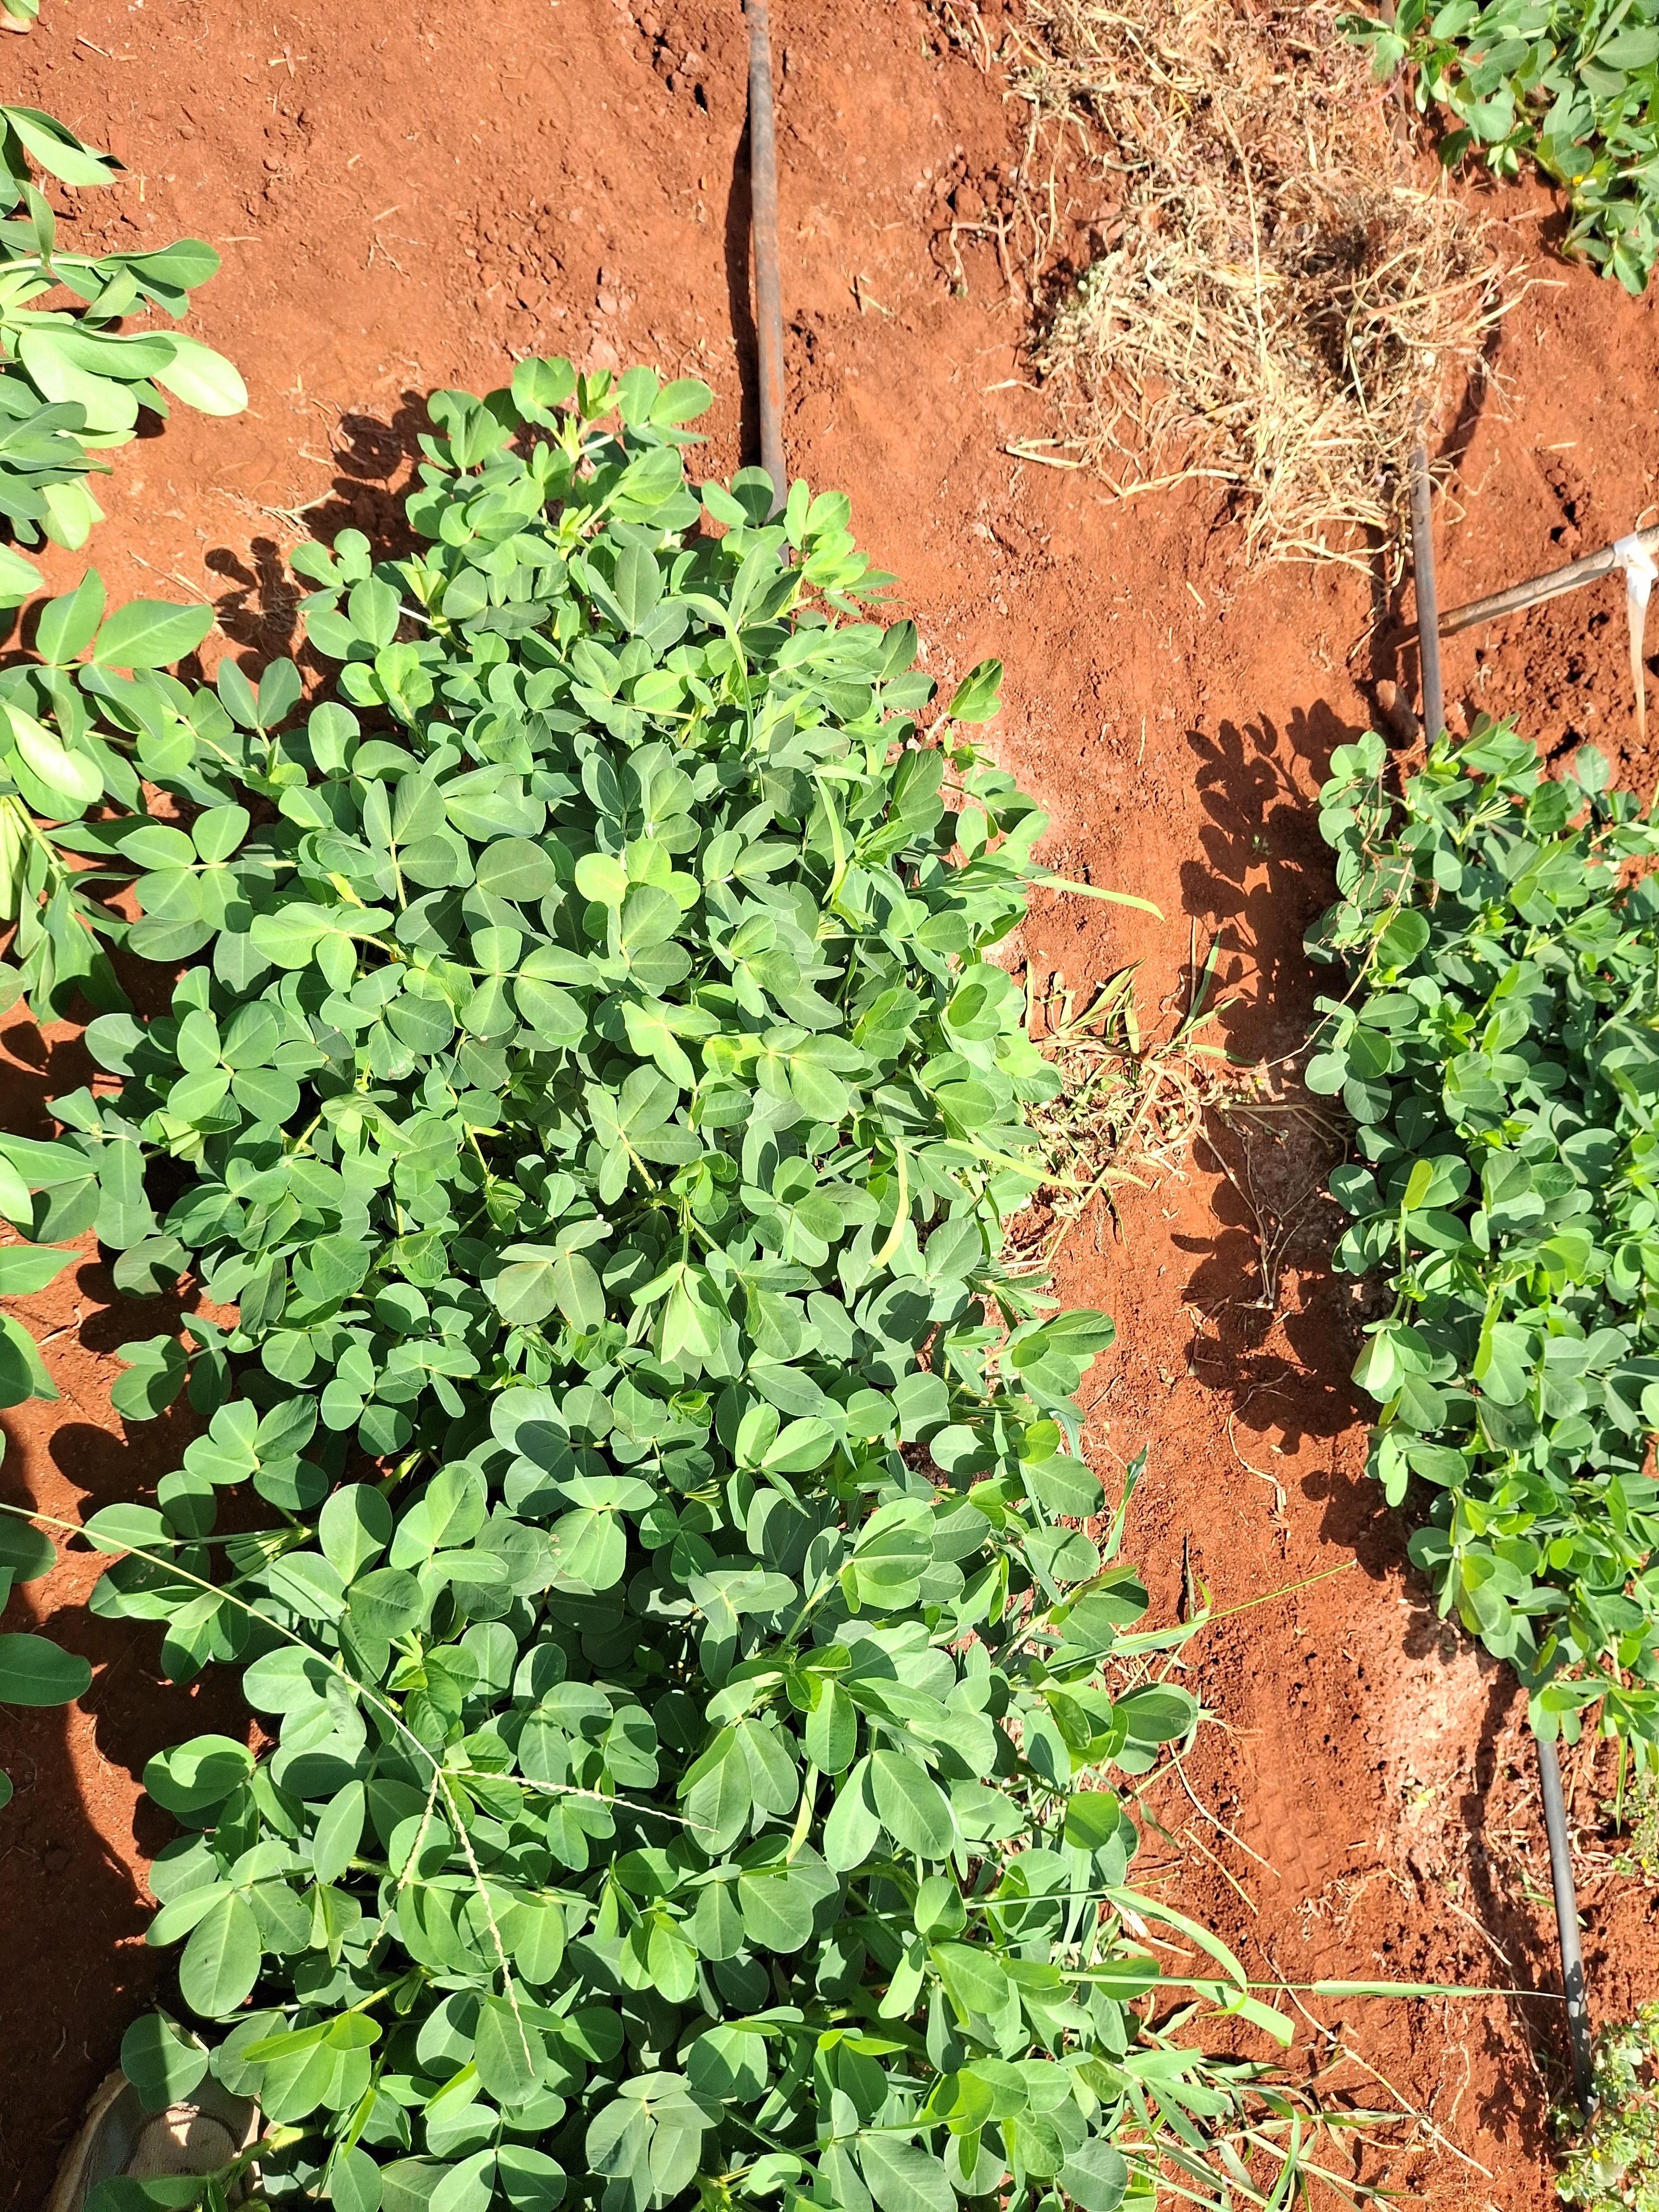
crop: groundnut
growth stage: flowering
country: Kenya
